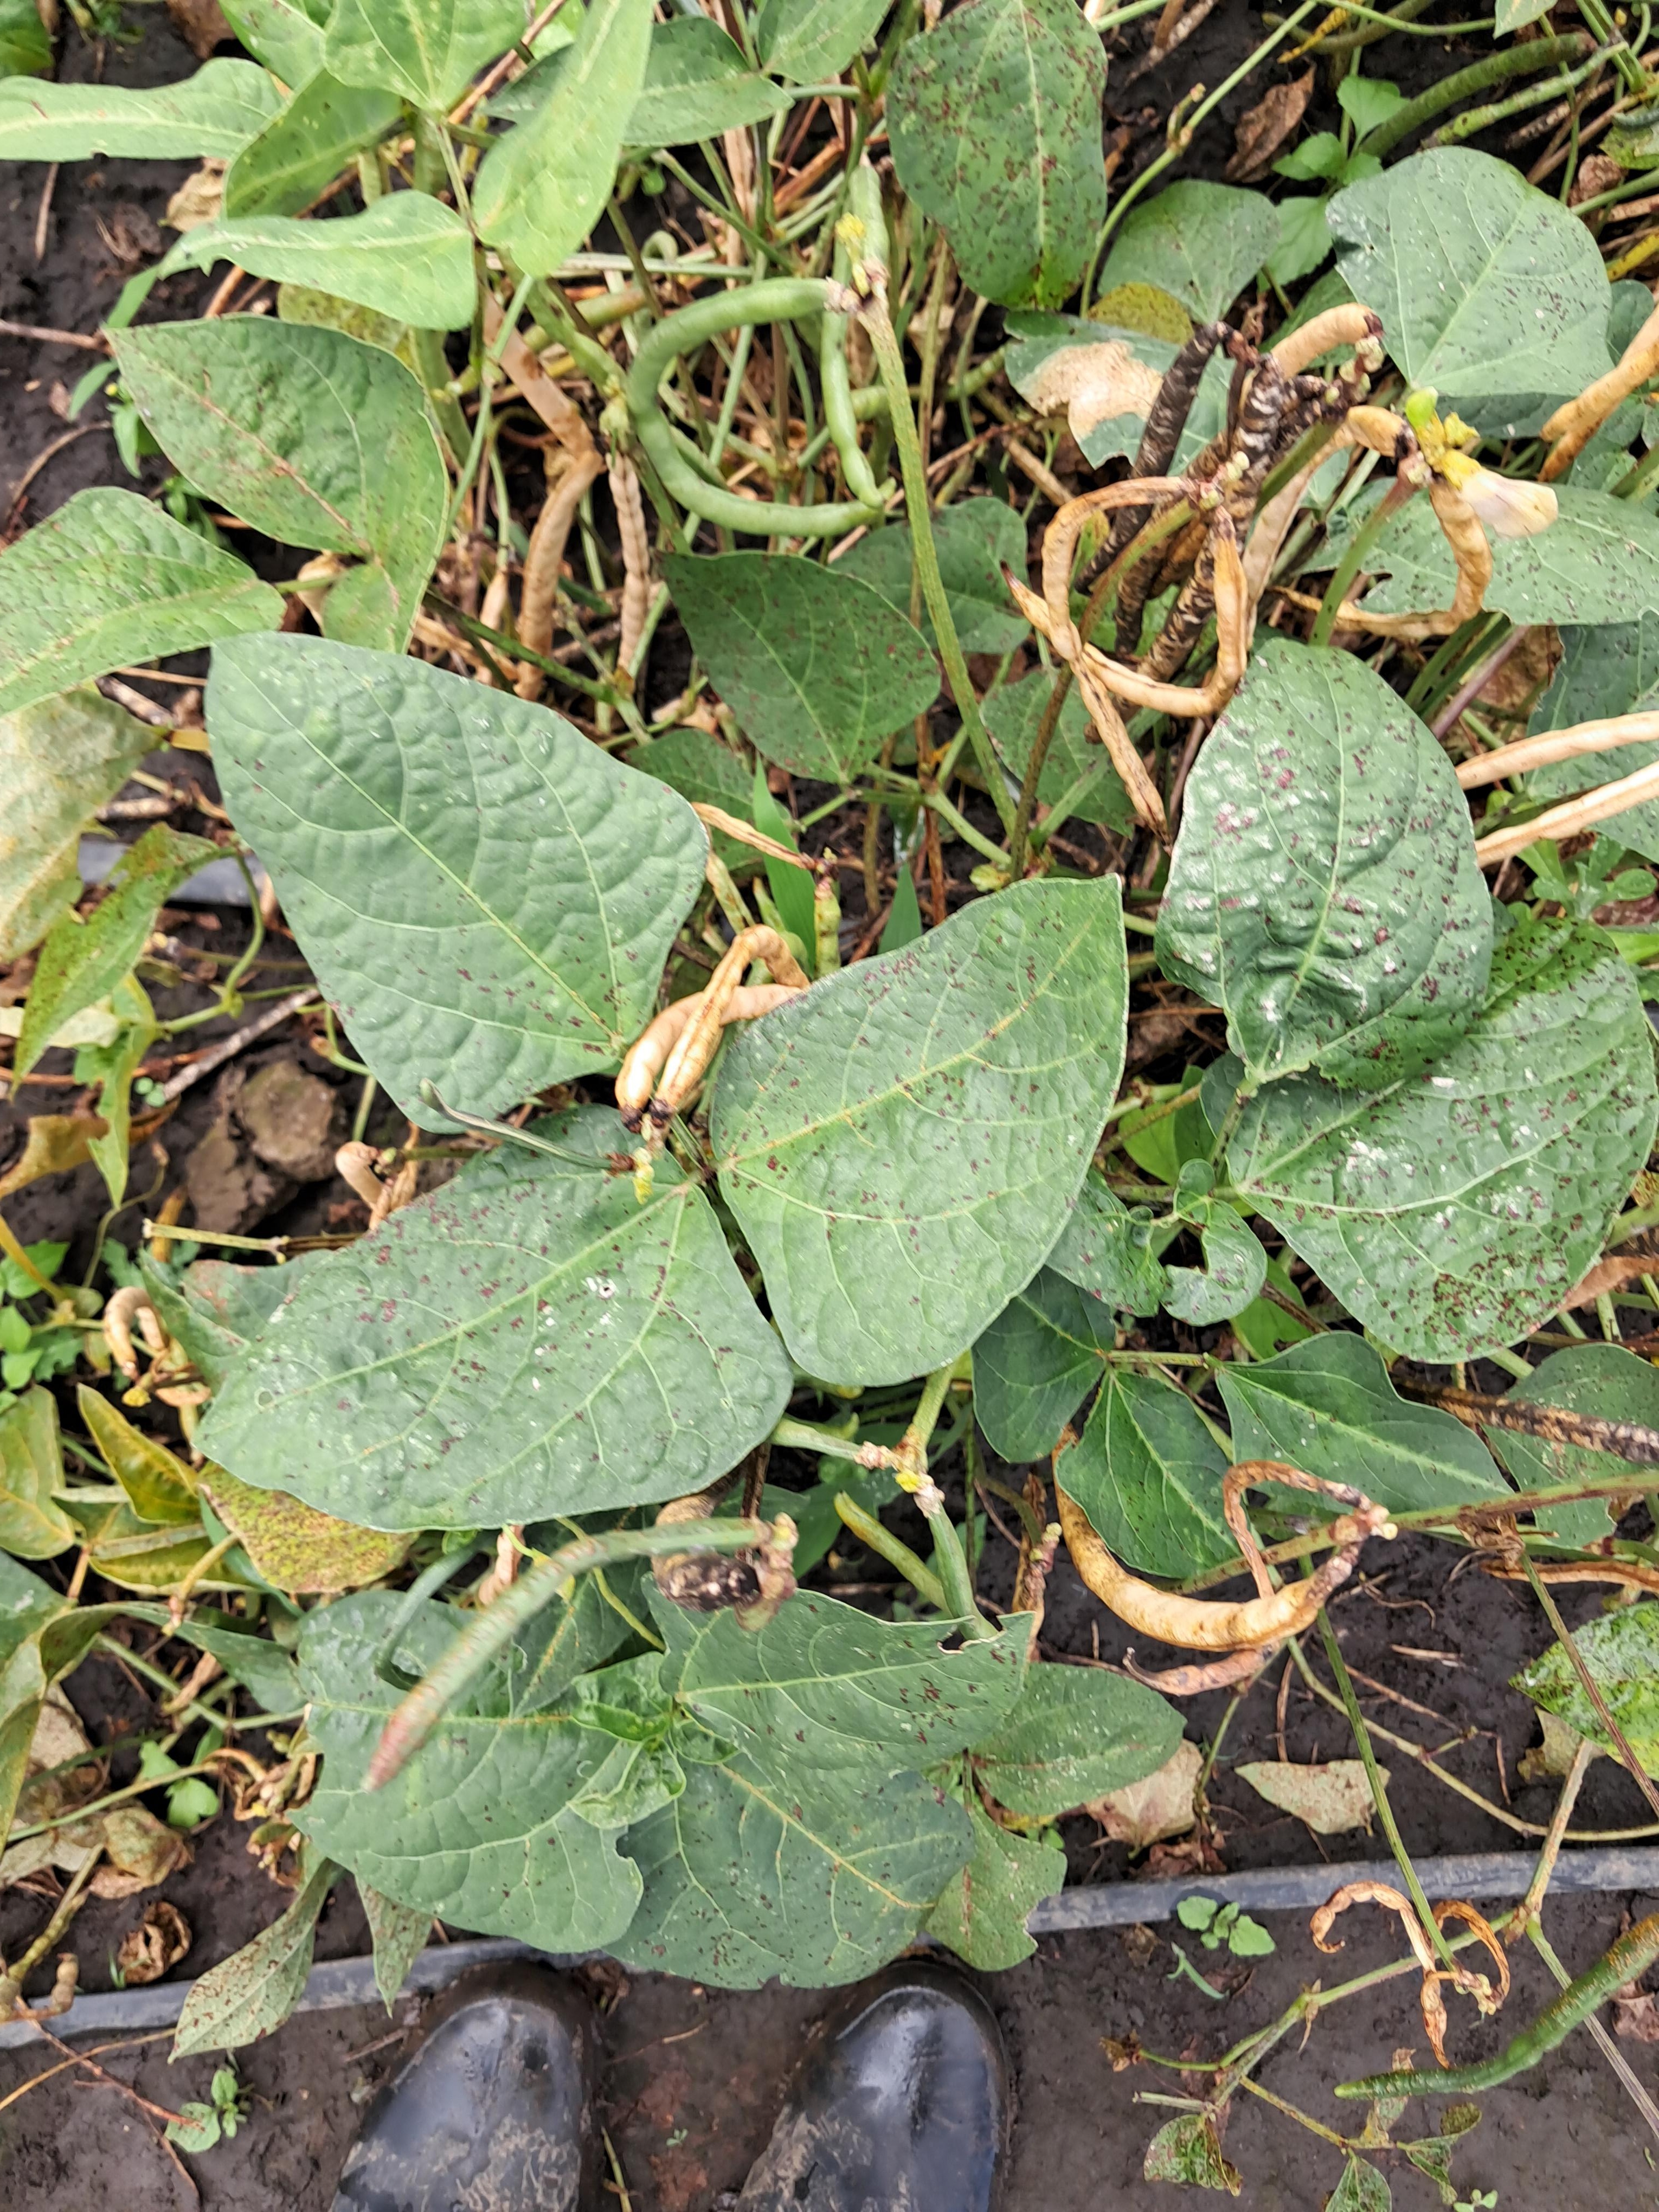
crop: cowpea
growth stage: development pod
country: Tanzania
